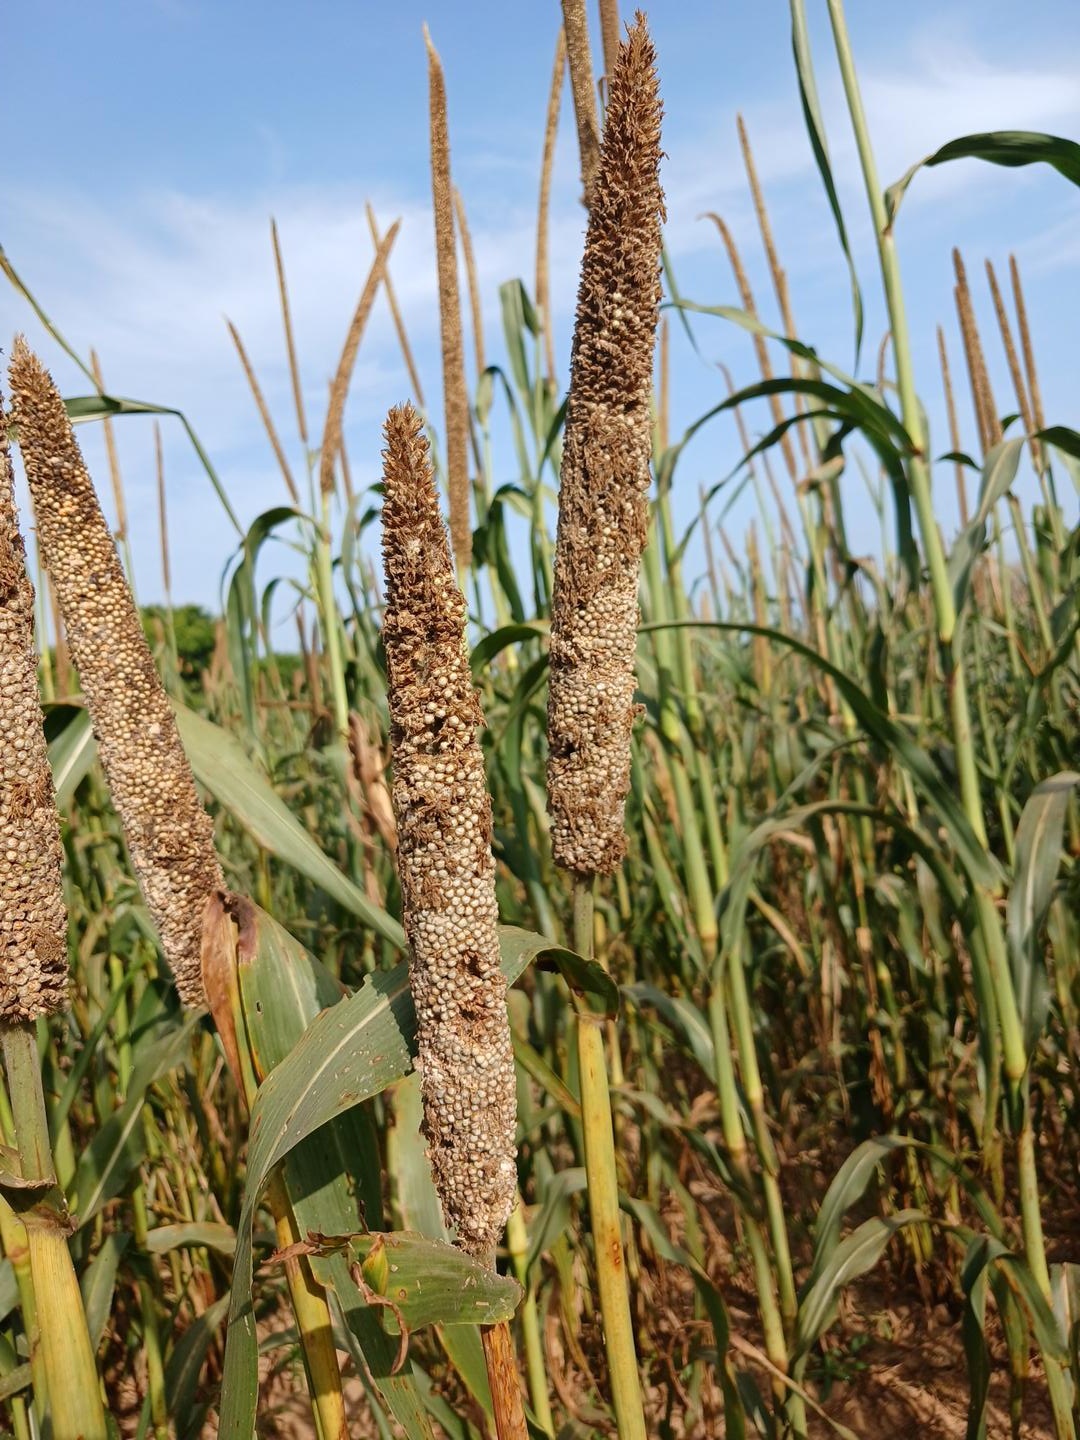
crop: pearl millet
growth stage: maturity
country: Senegal
